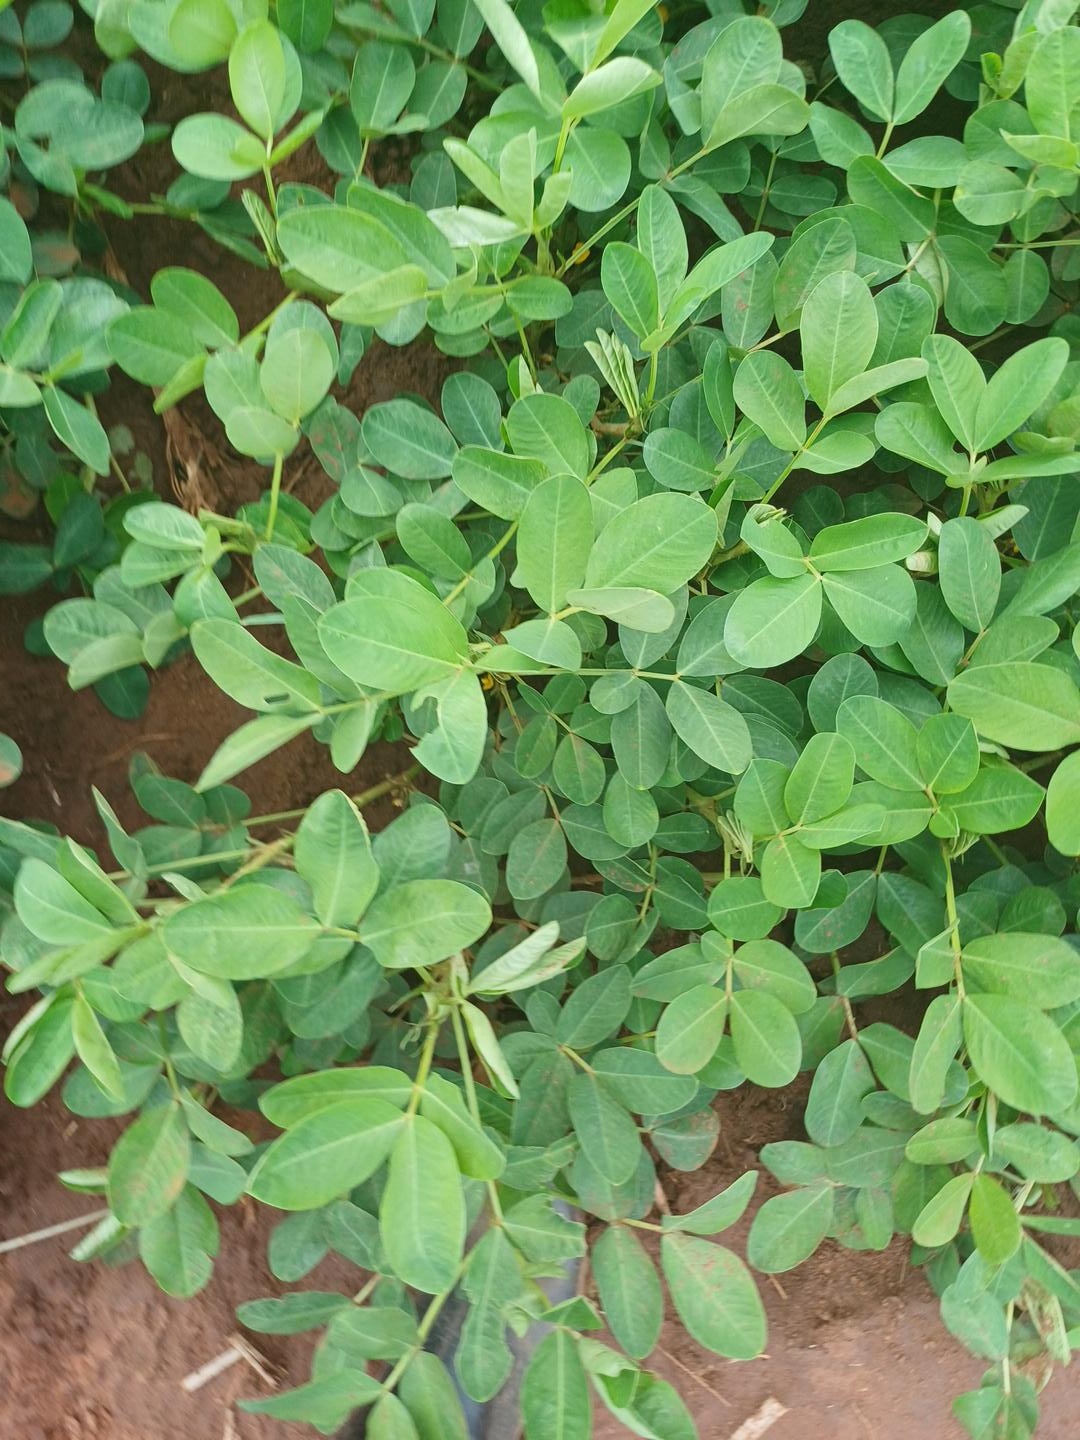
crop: groundnut
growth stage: flowering
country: Kenya
